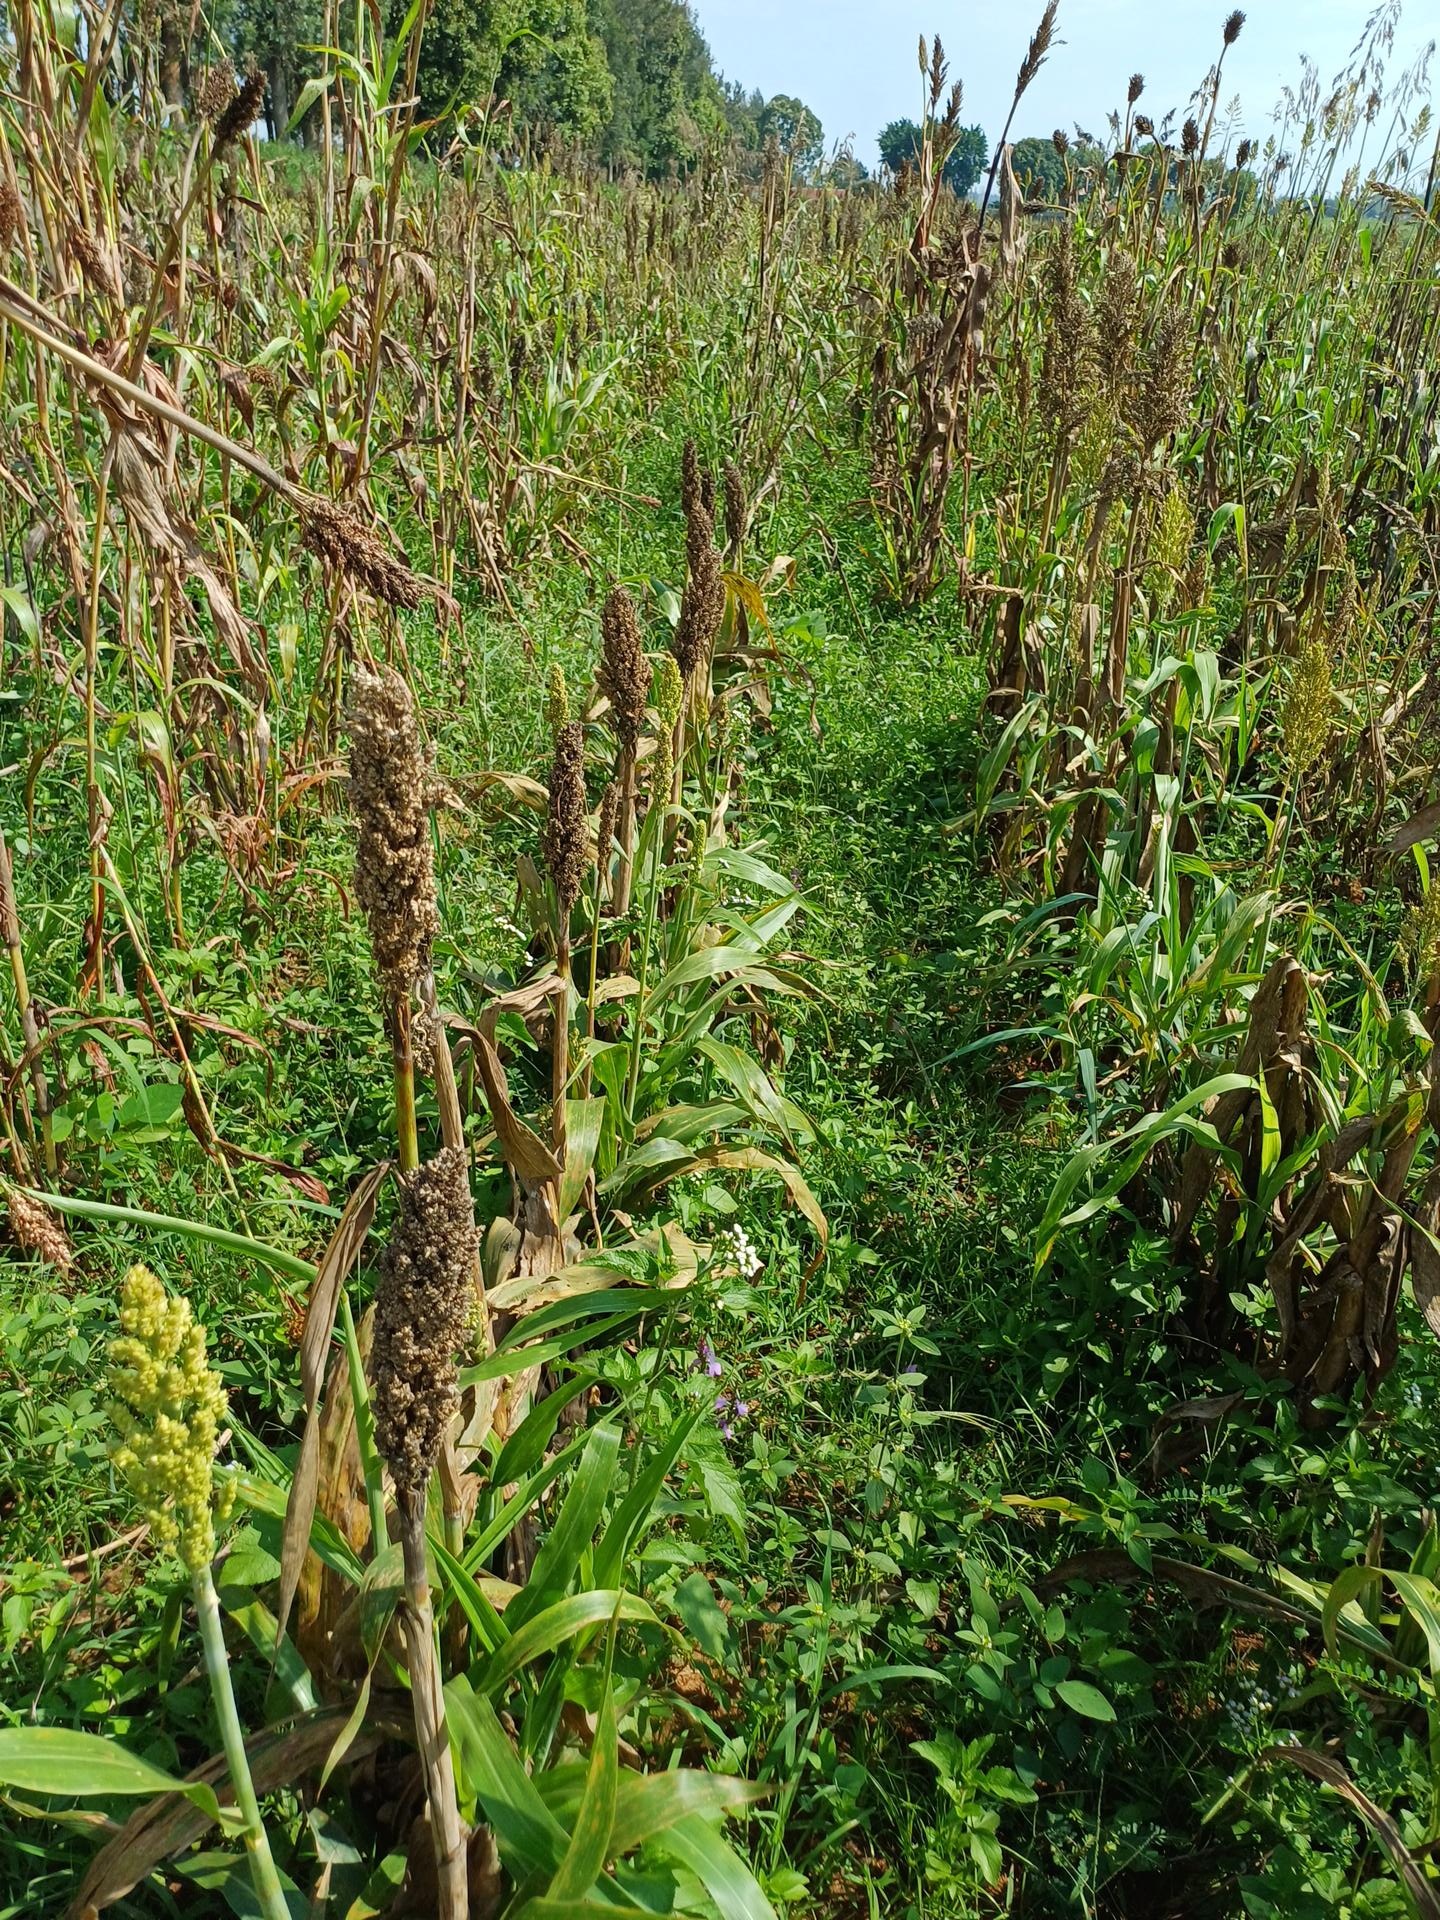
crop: sorghum
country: Kenya
